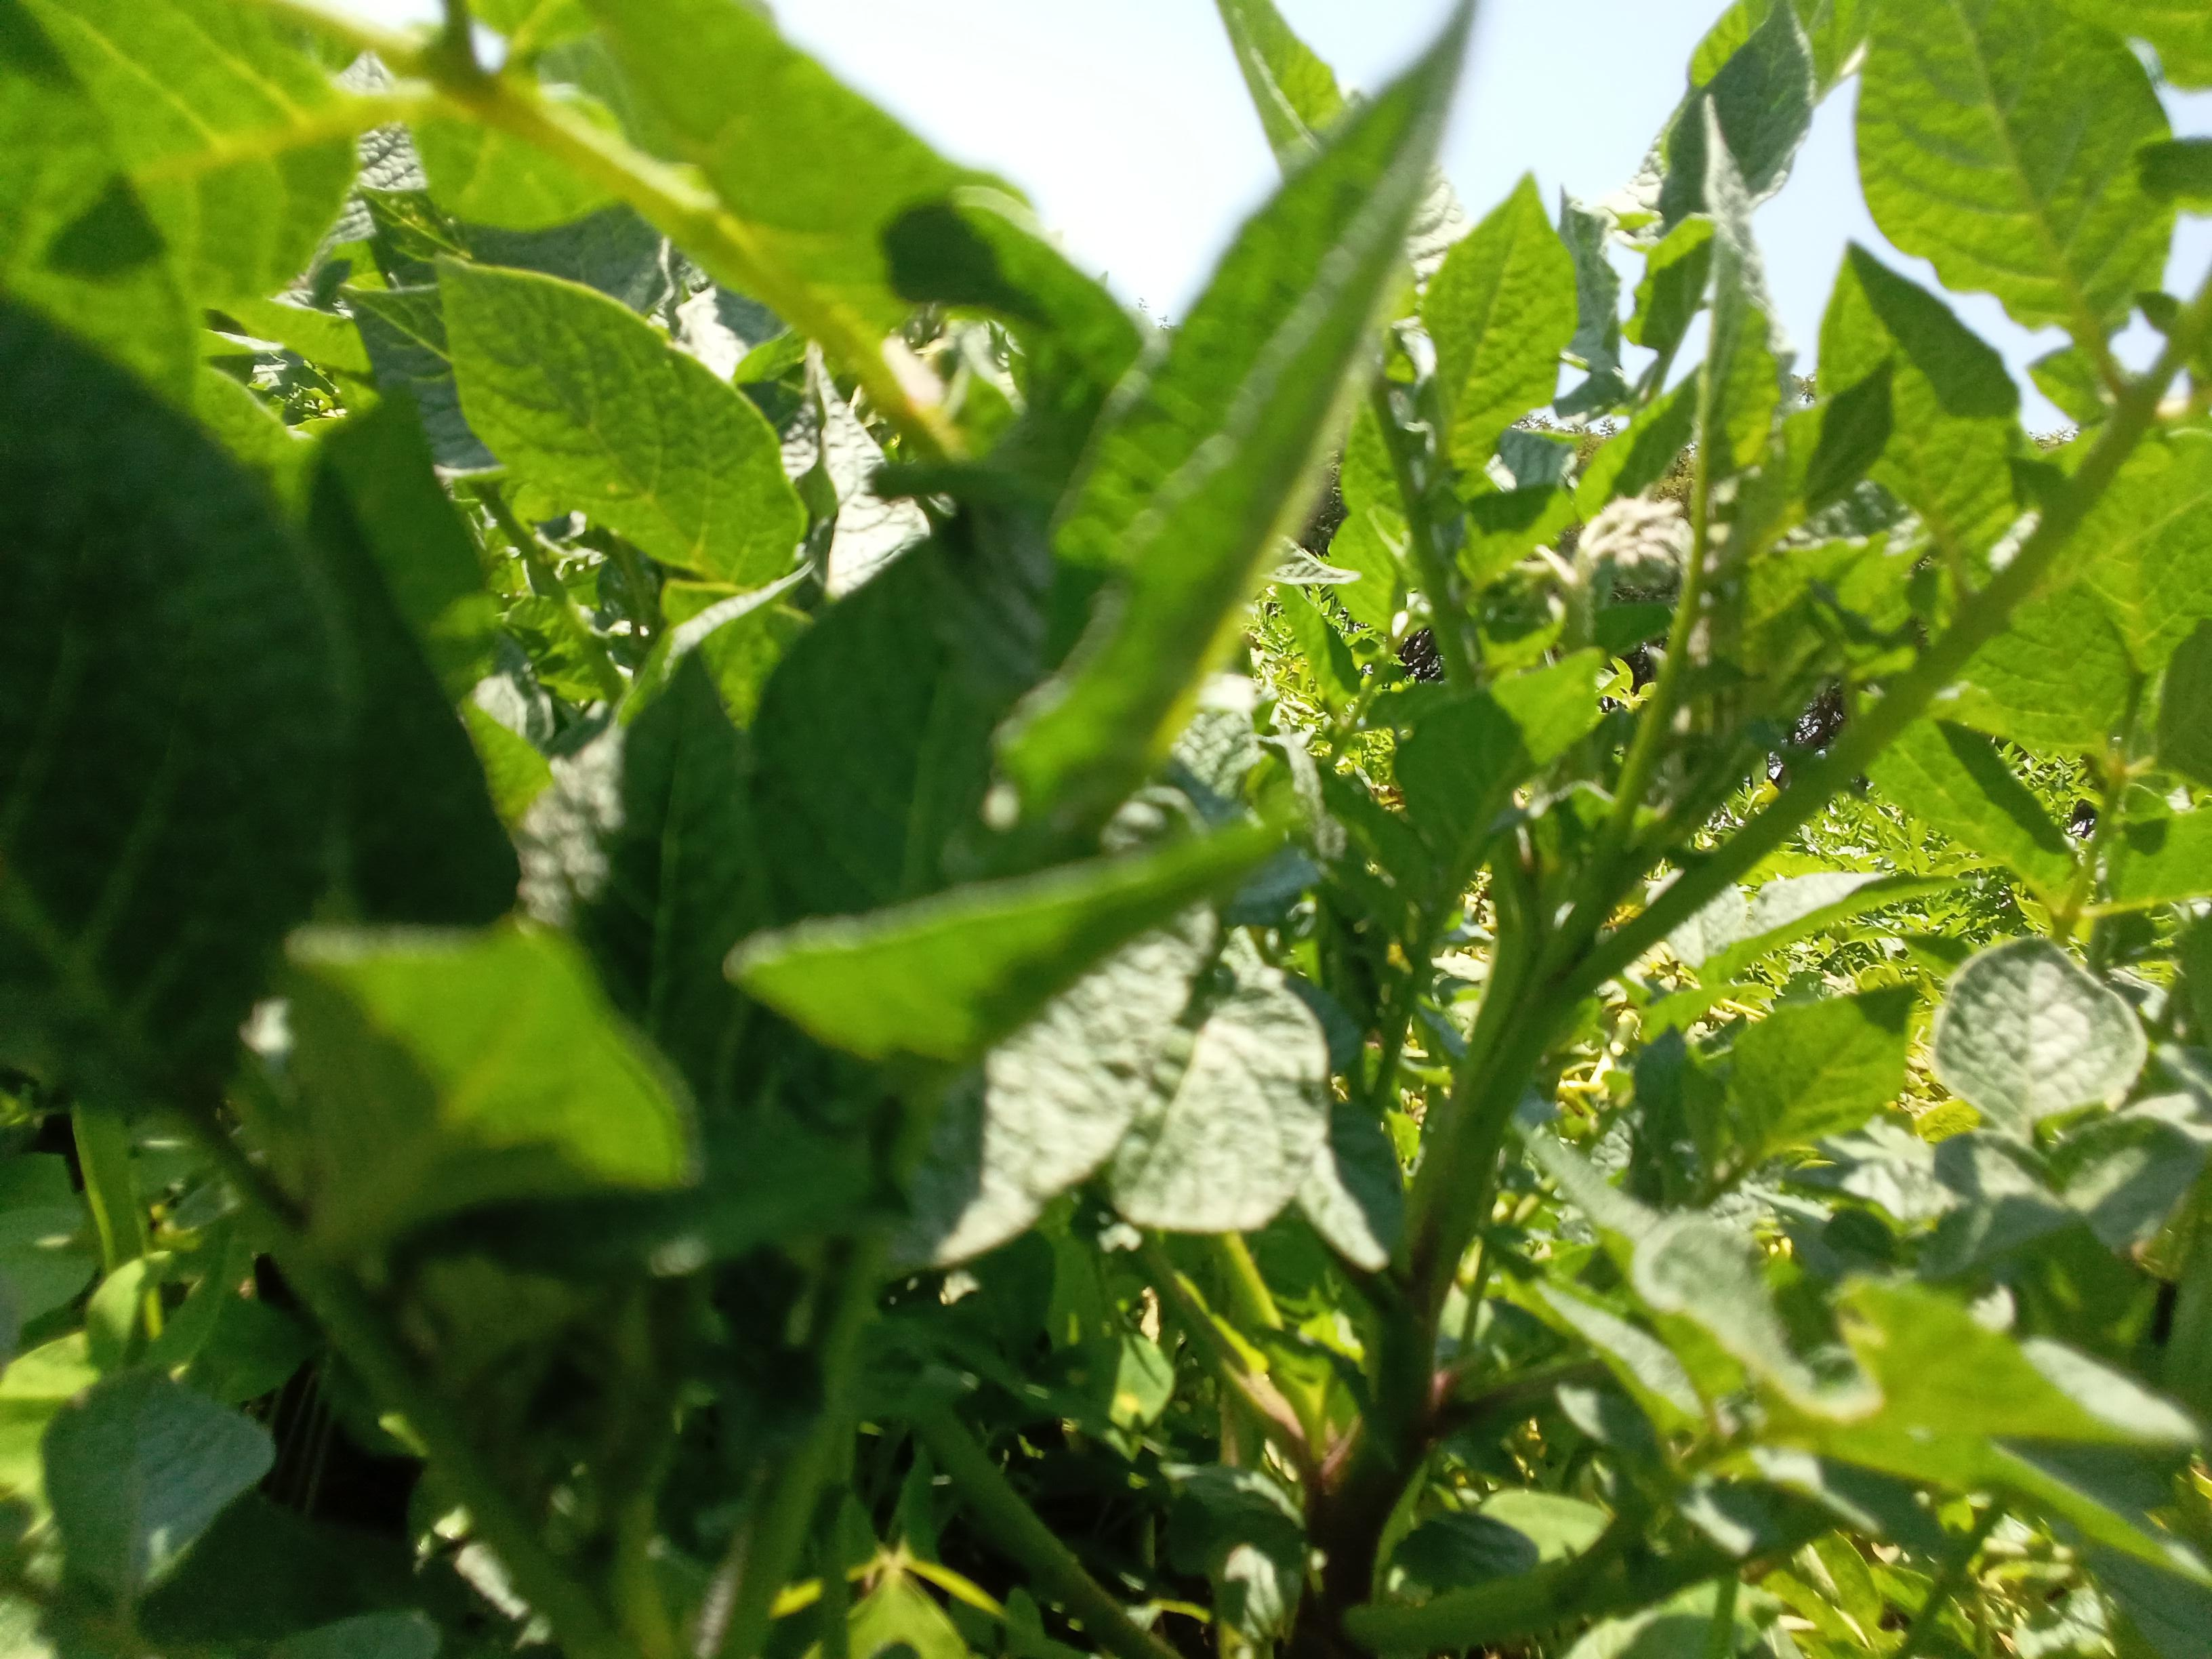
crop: potato
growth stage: flowering
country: Kenya
